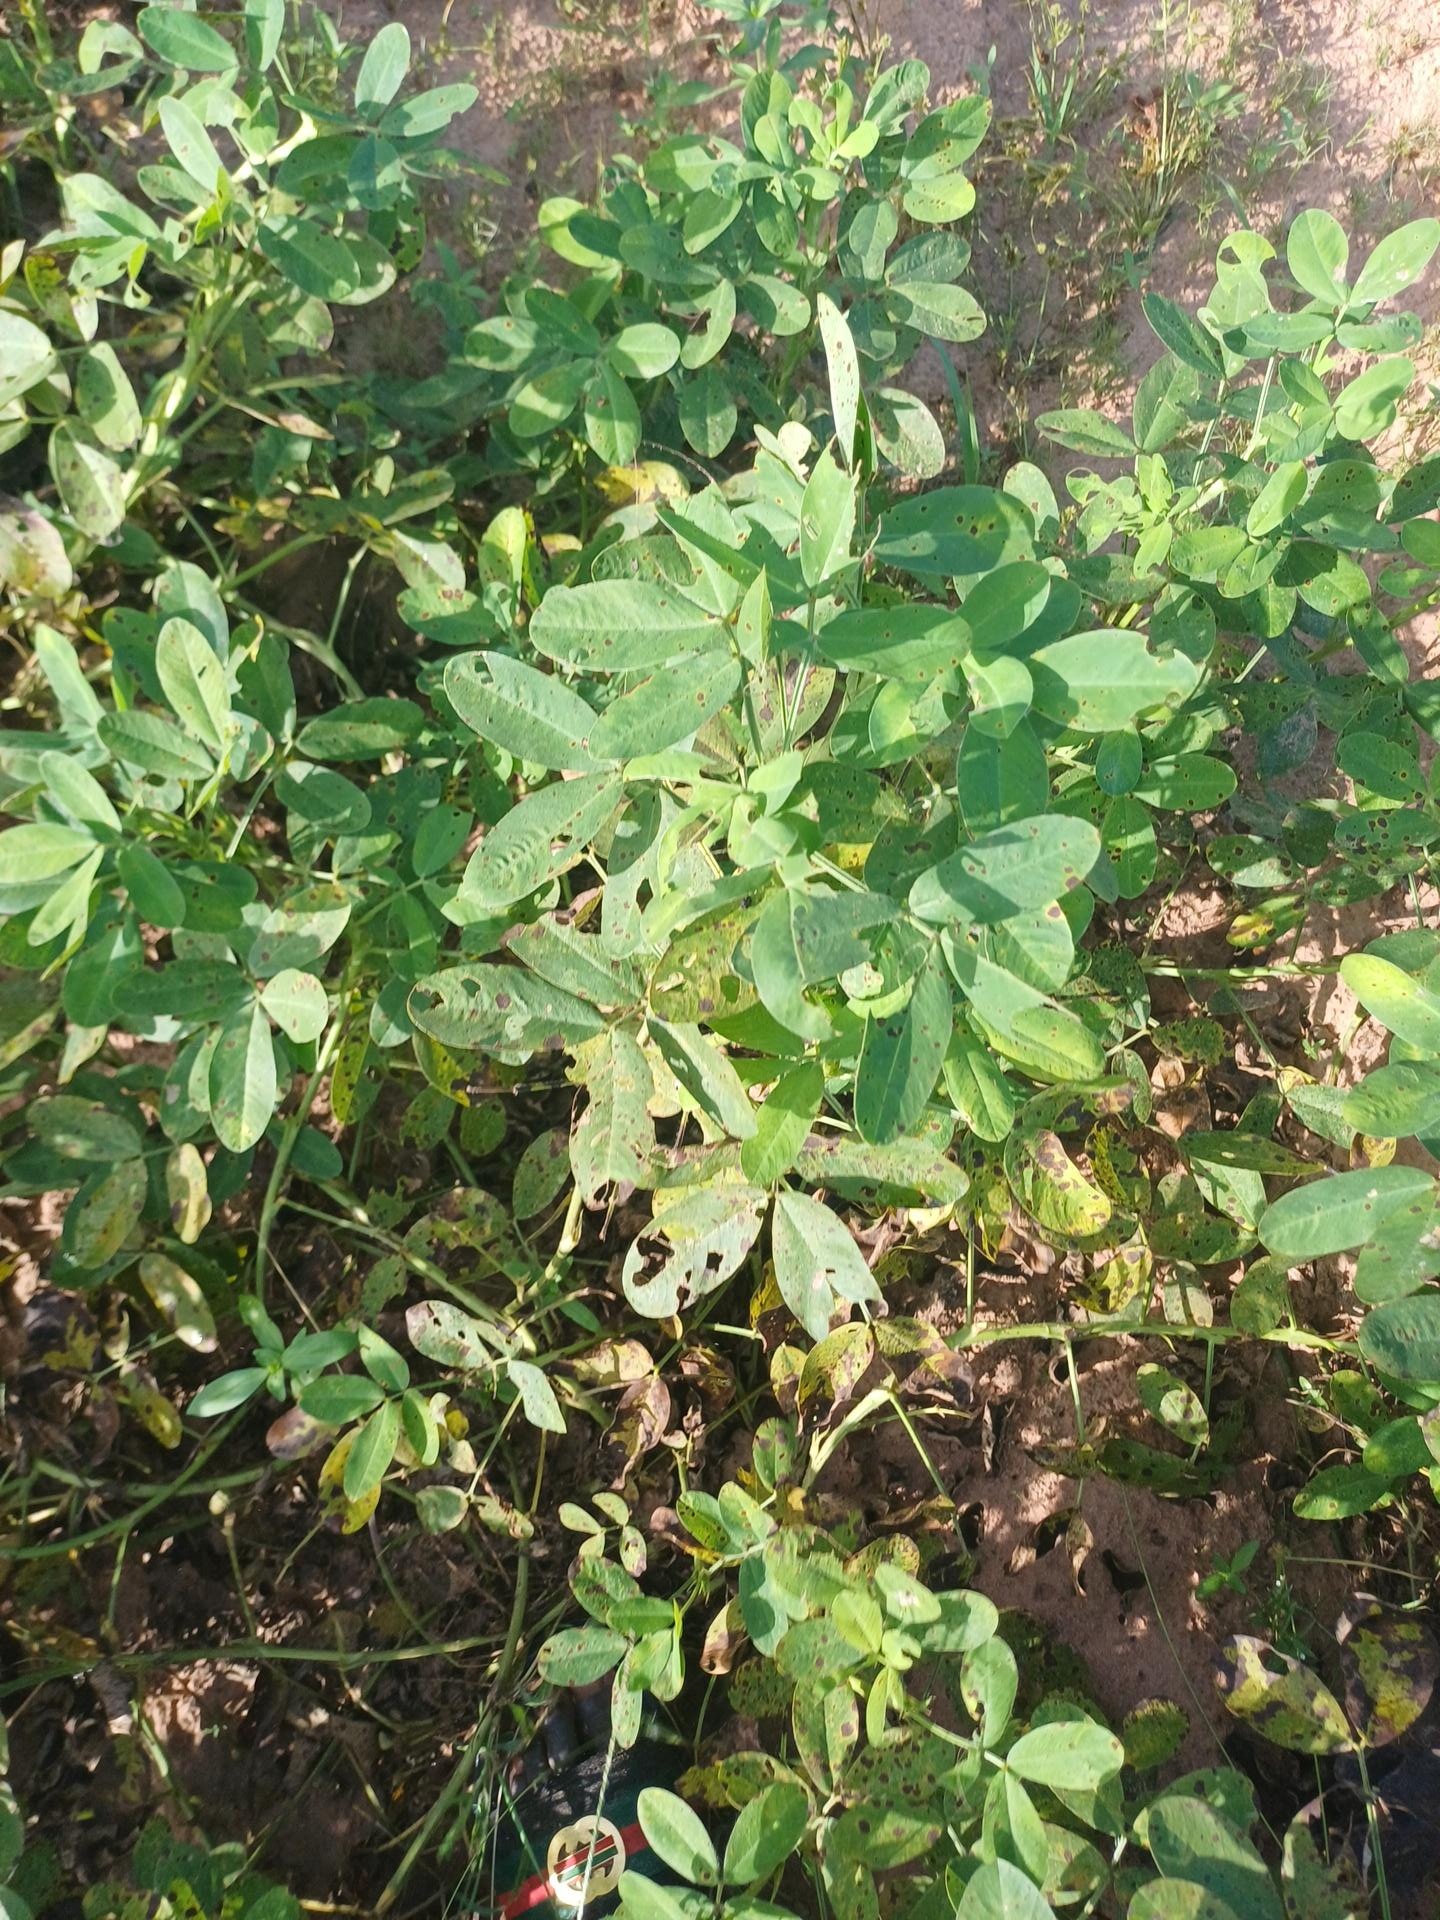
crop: groundnut
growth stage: flowering
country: Senegal
